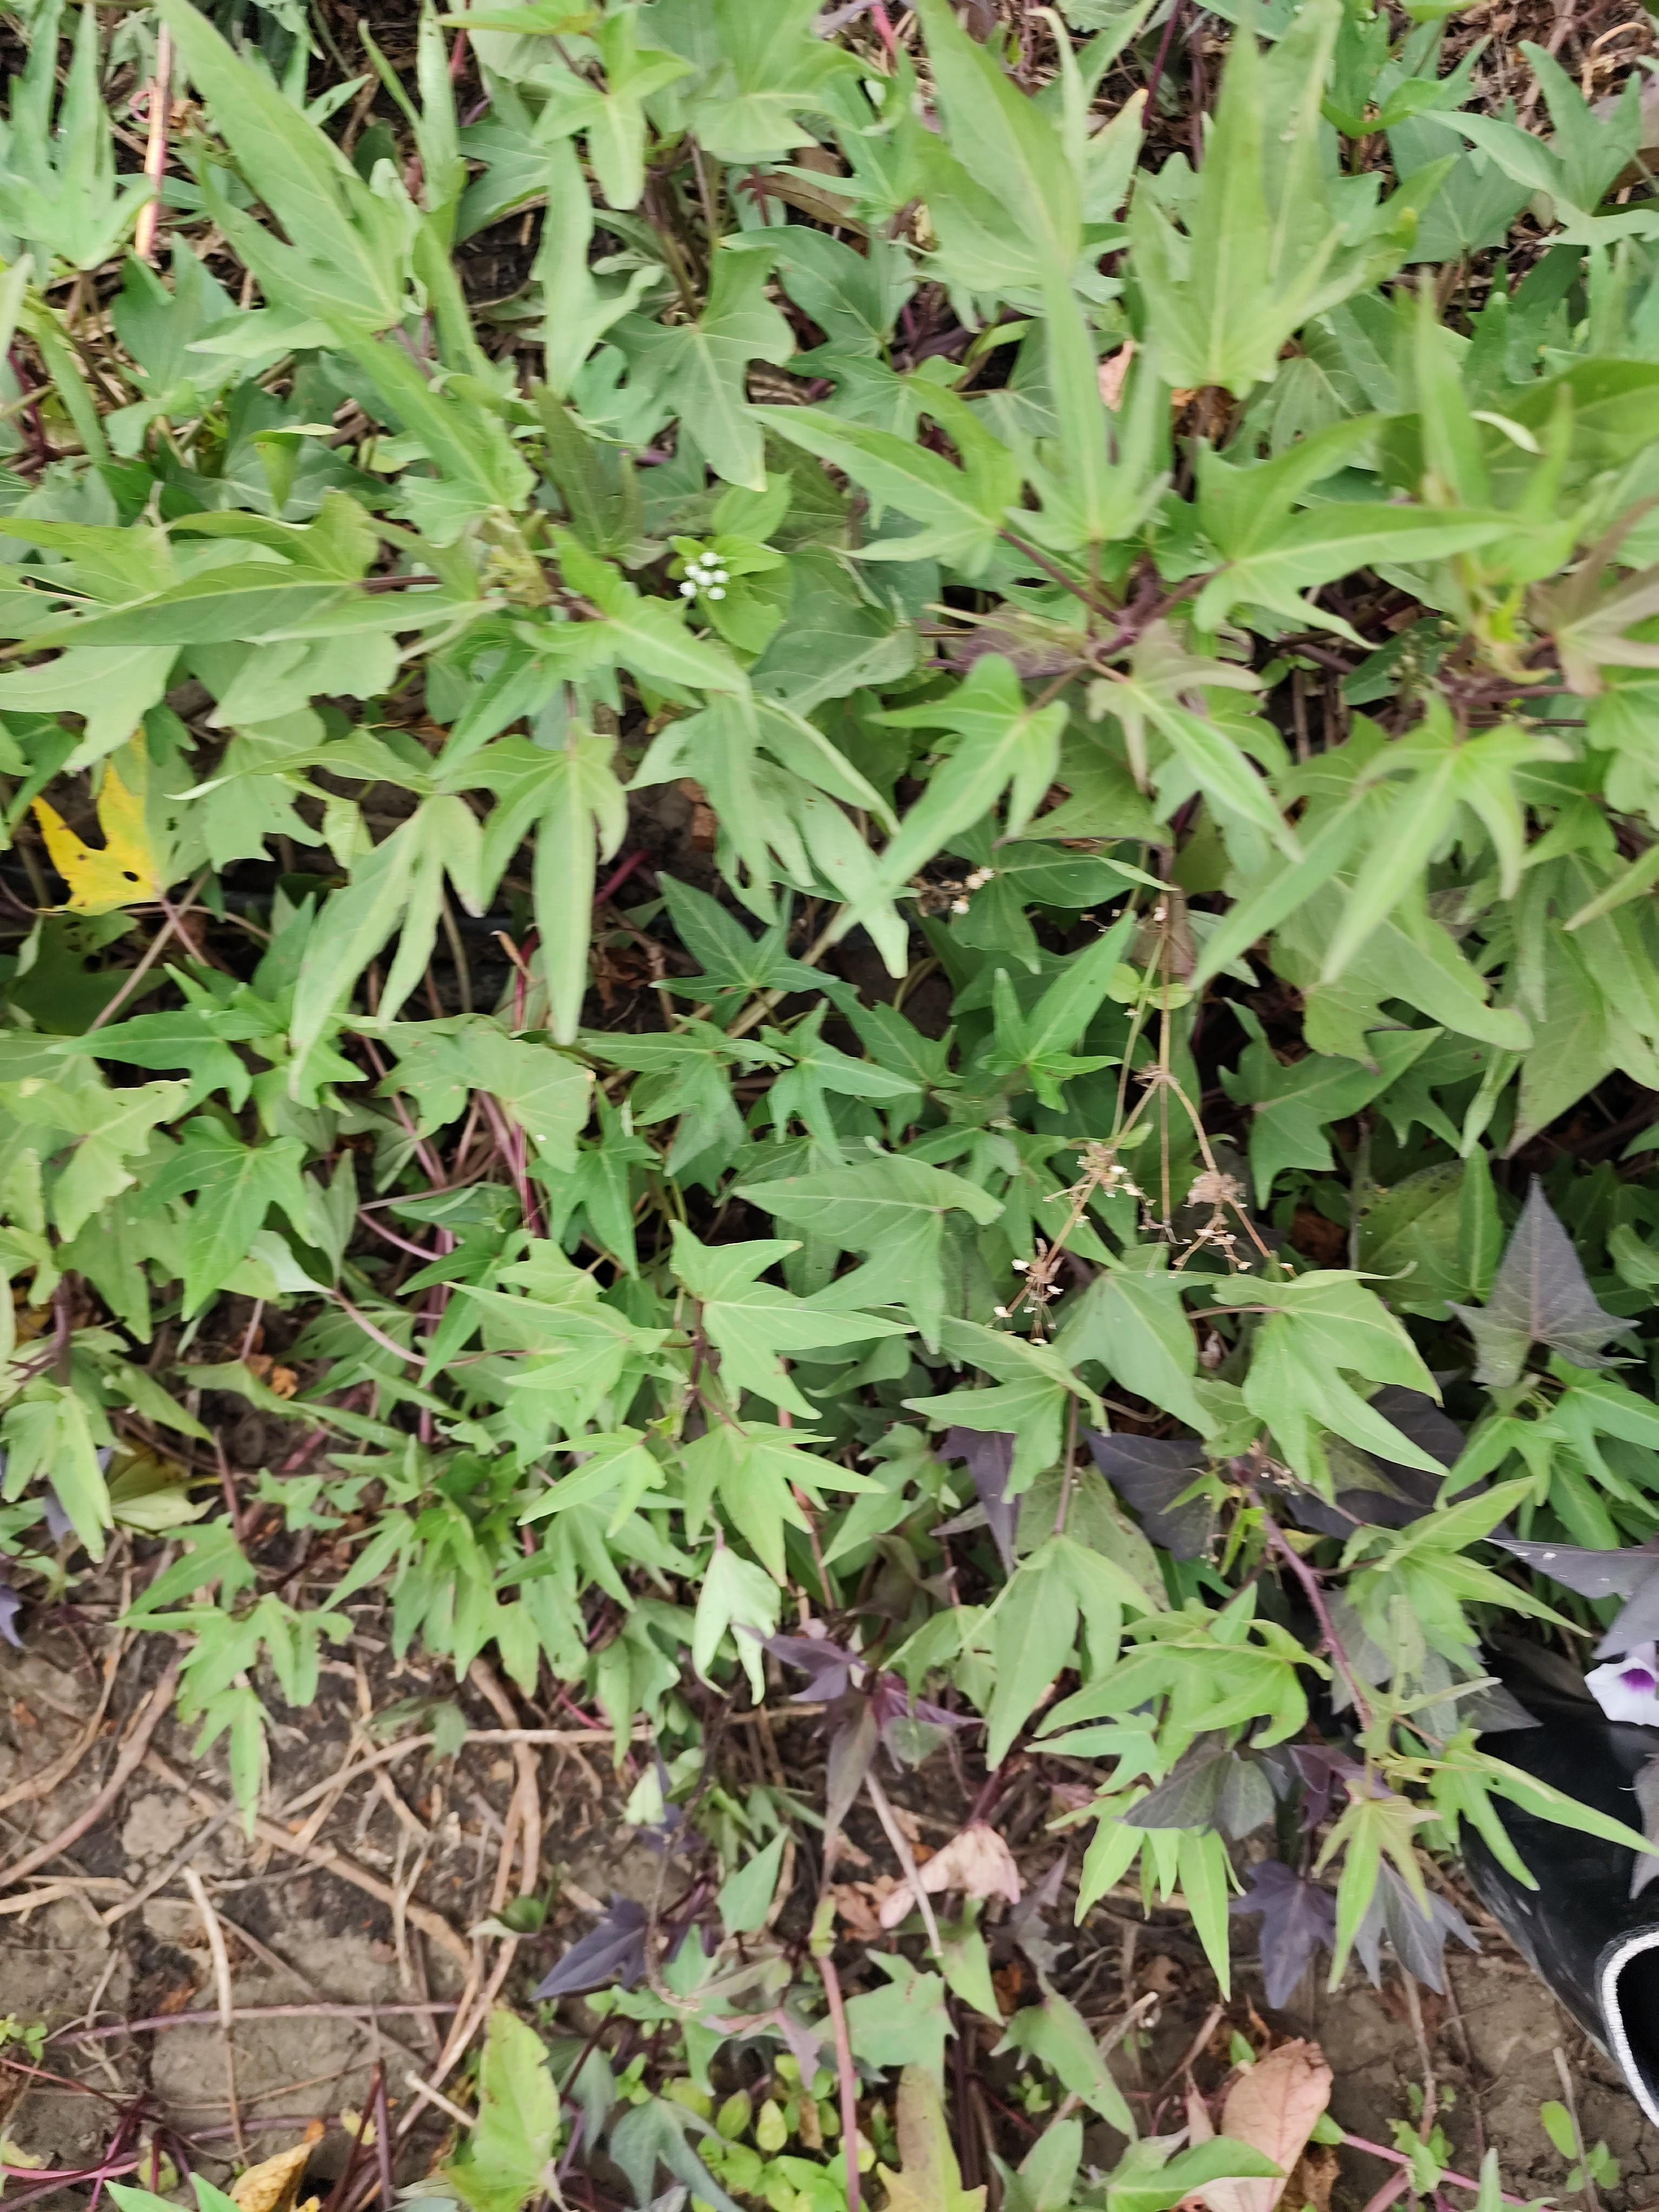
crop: sweet potato
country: Tanzania
